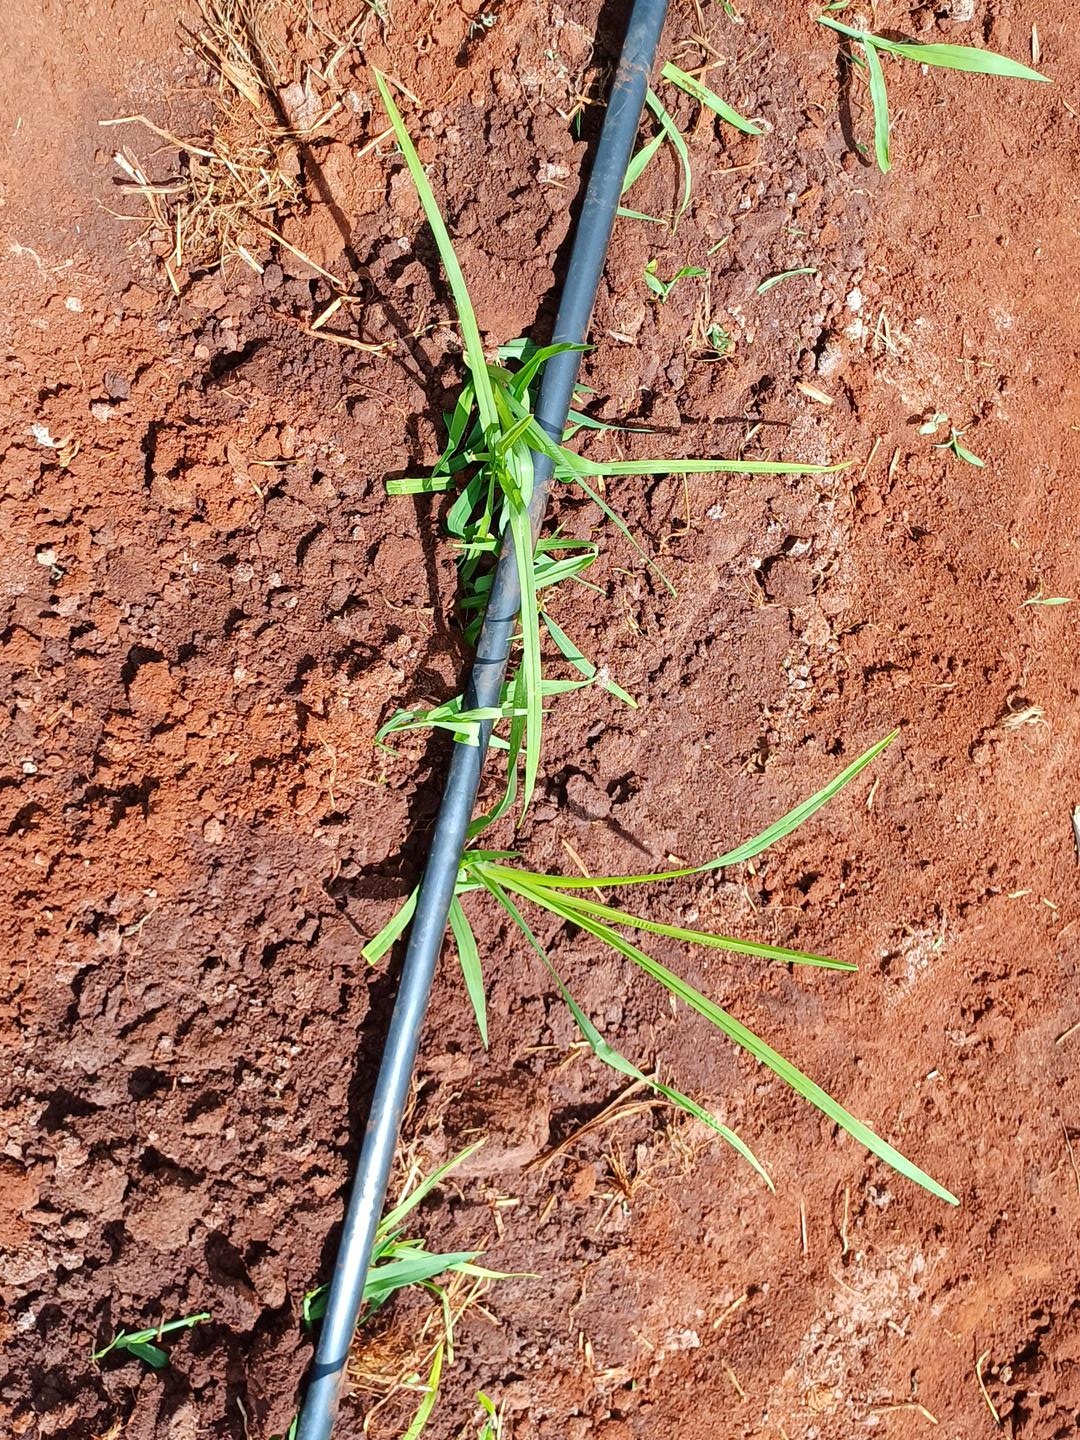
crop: finger millet
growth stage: vegetative
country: Kenya
